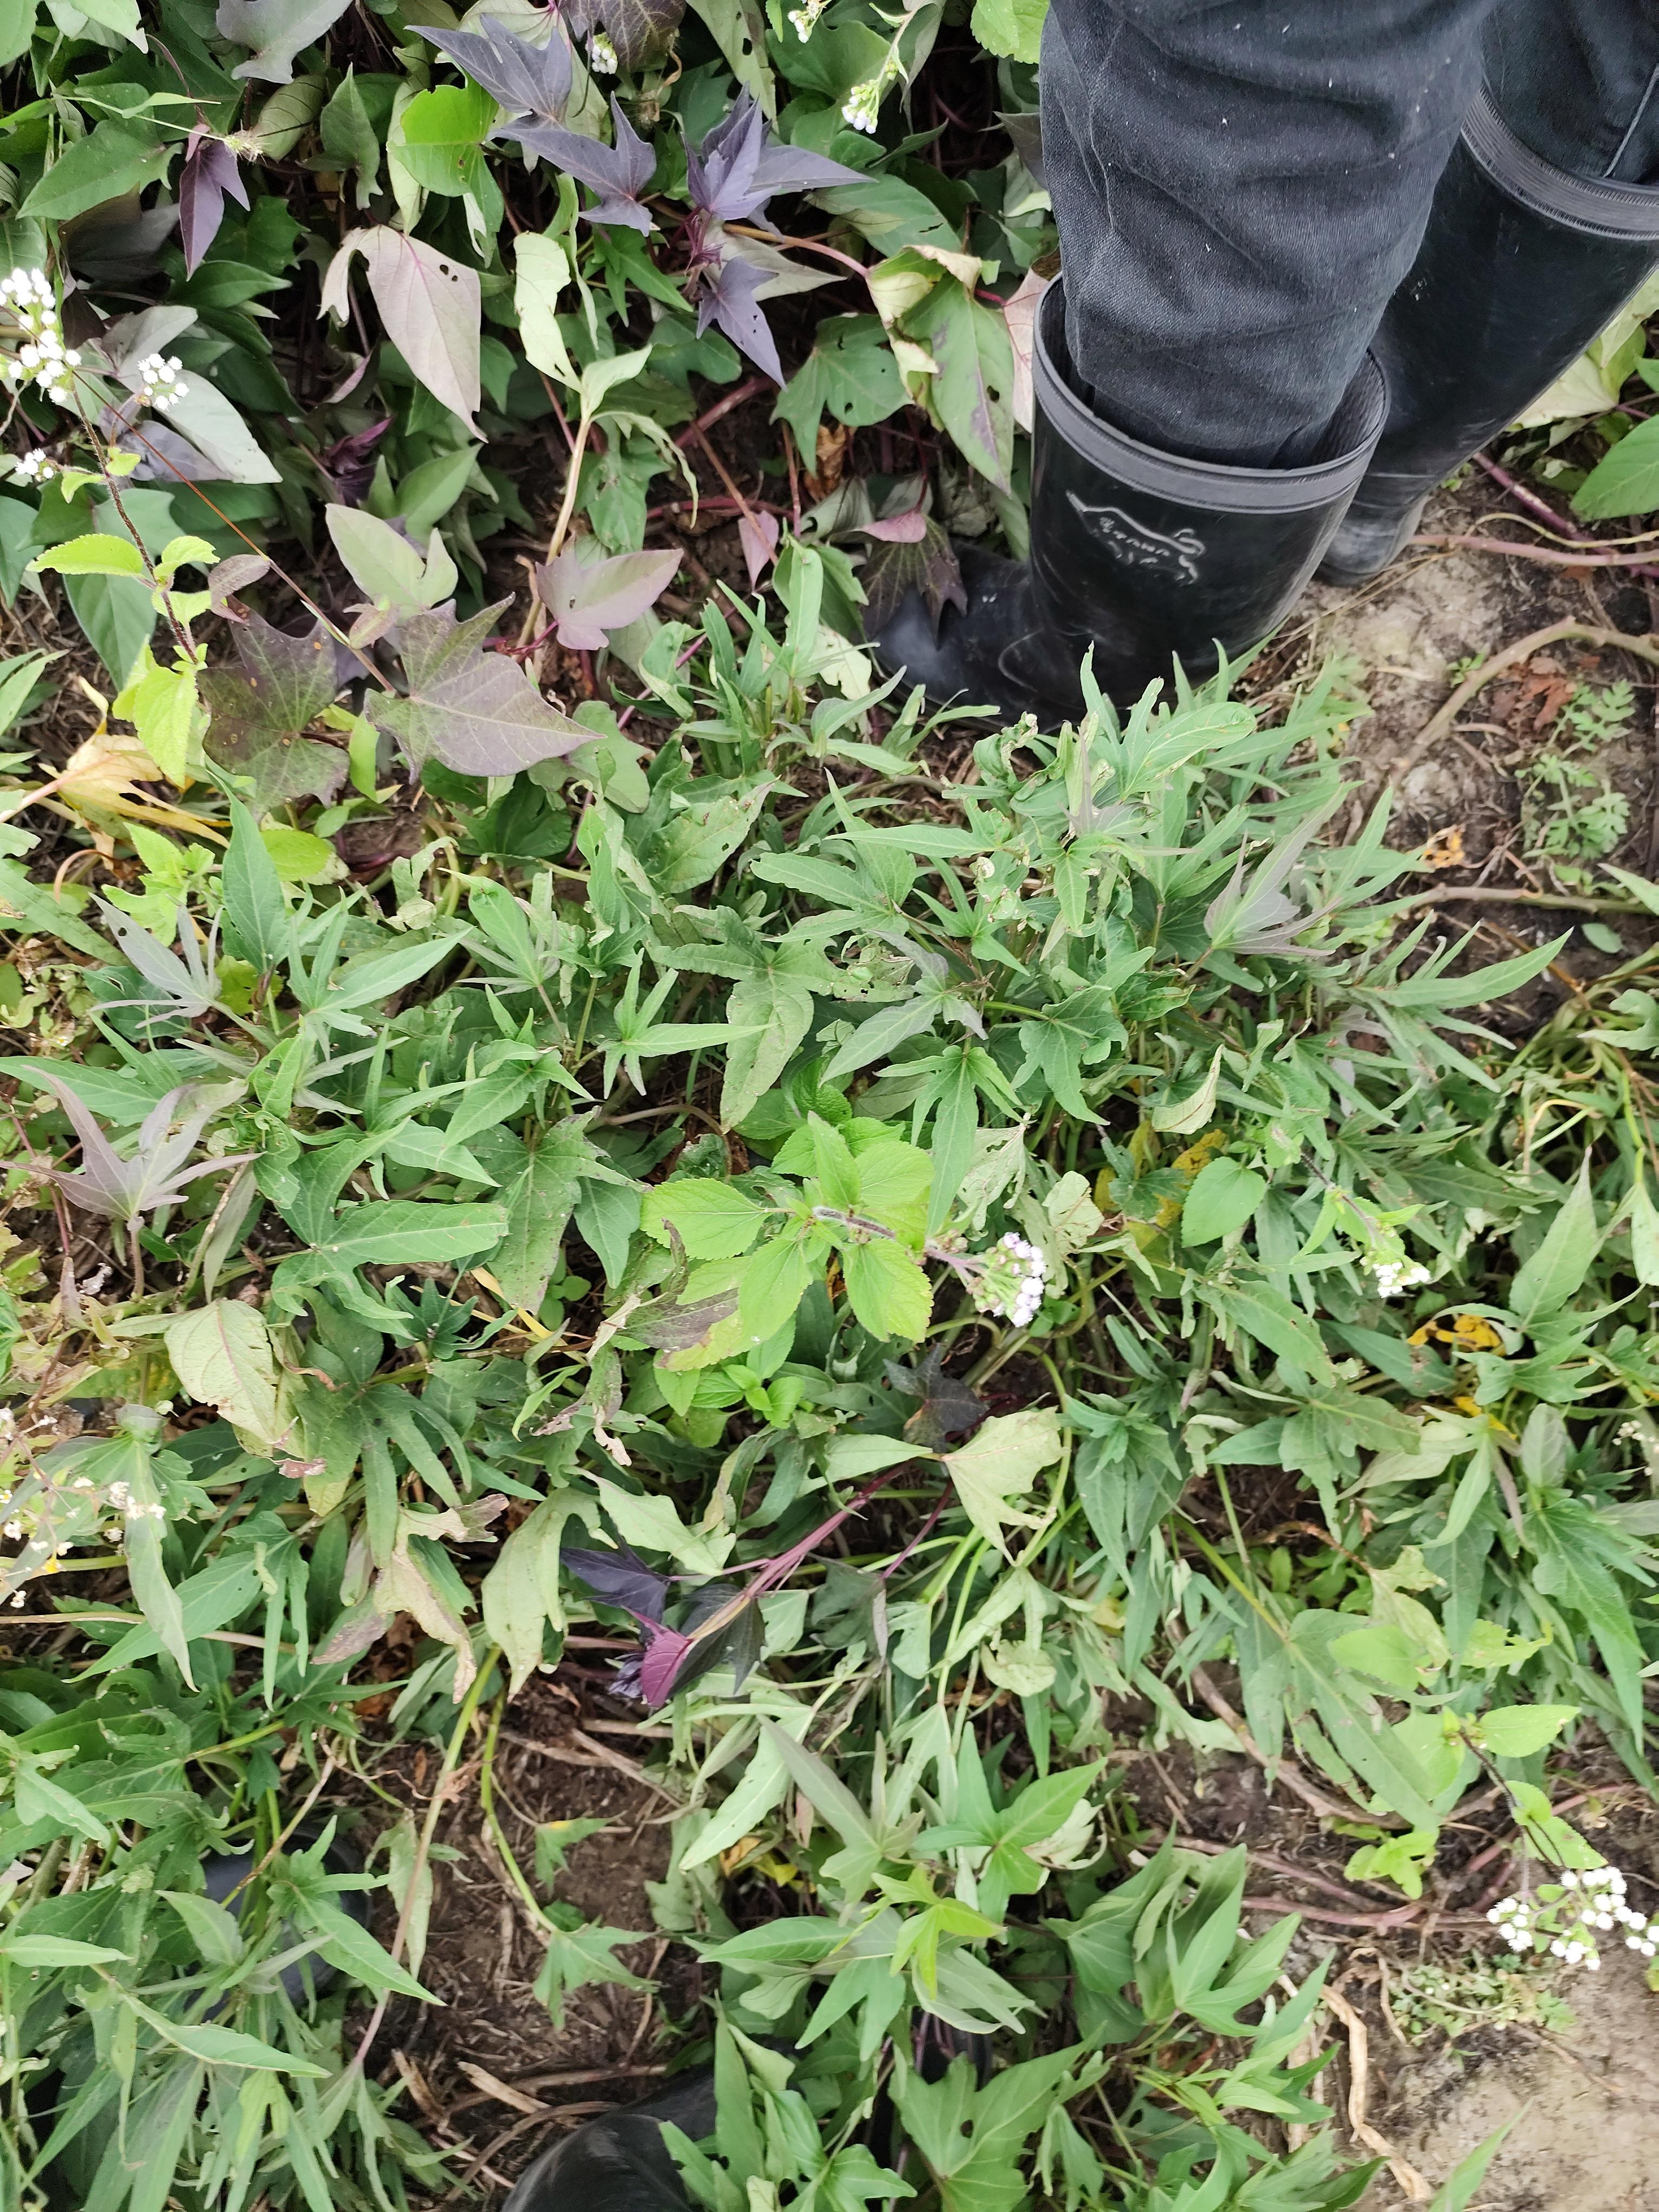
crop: sweet potato
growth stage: flowering
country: Tanzania
